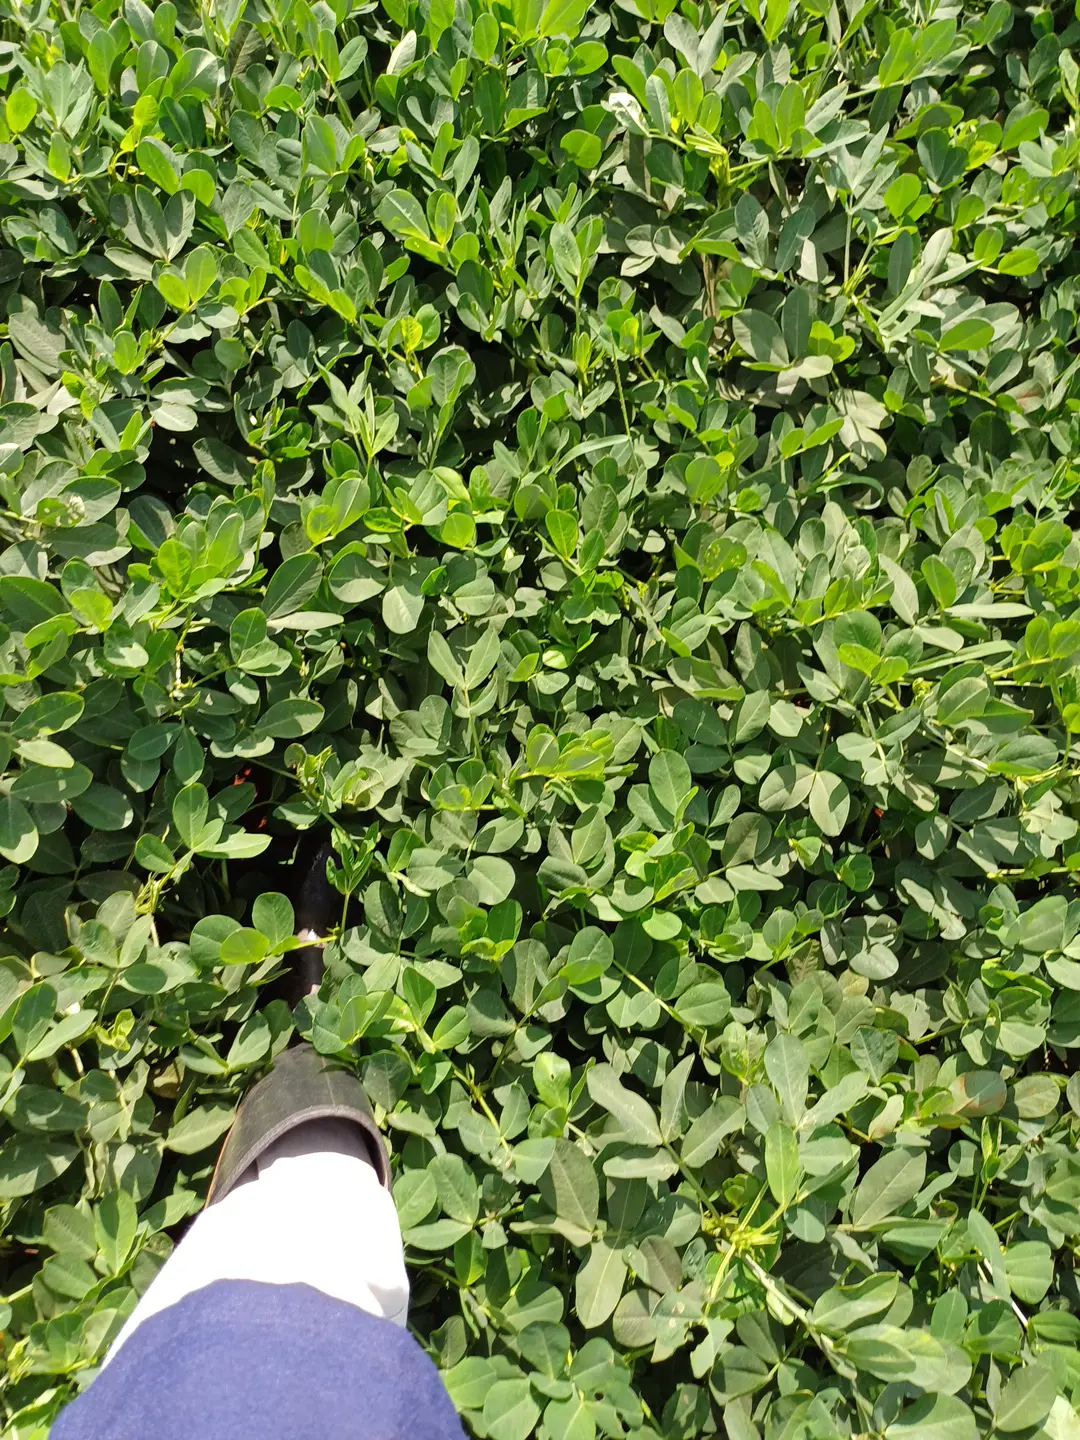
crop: groundnut
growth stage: pegging
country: Kenya
